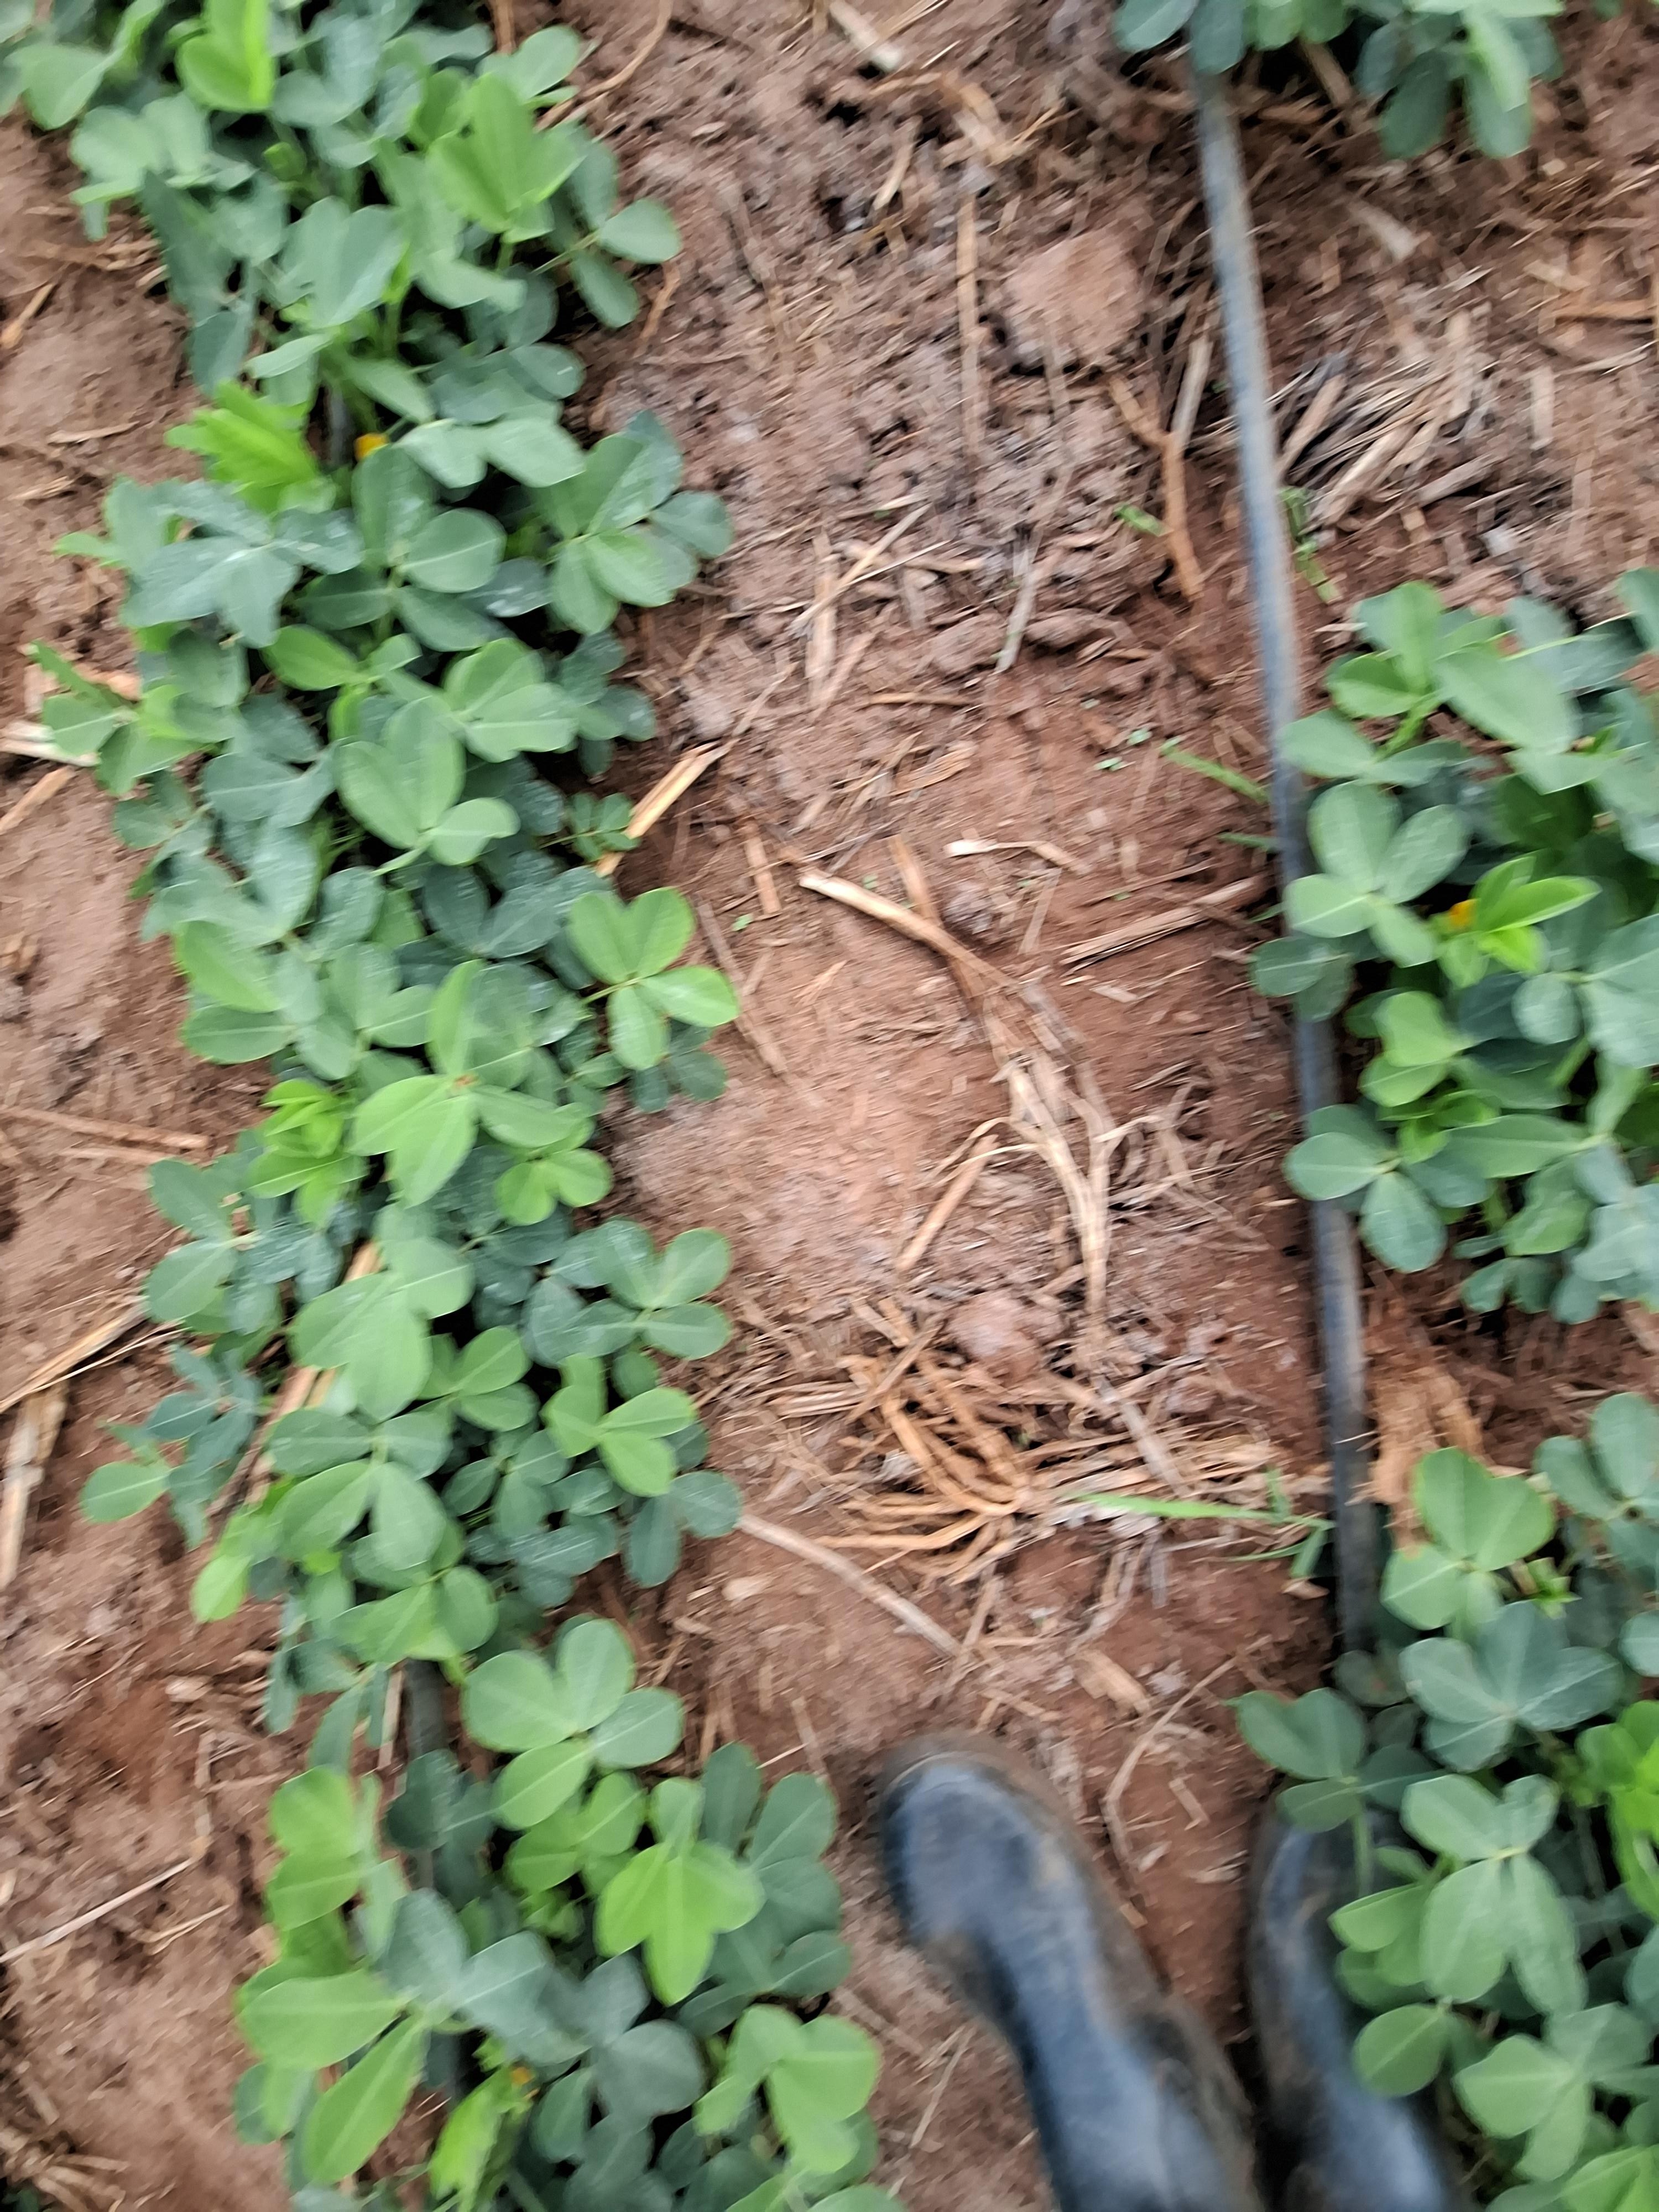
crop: groundnut
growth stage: flowering
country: Kenya
